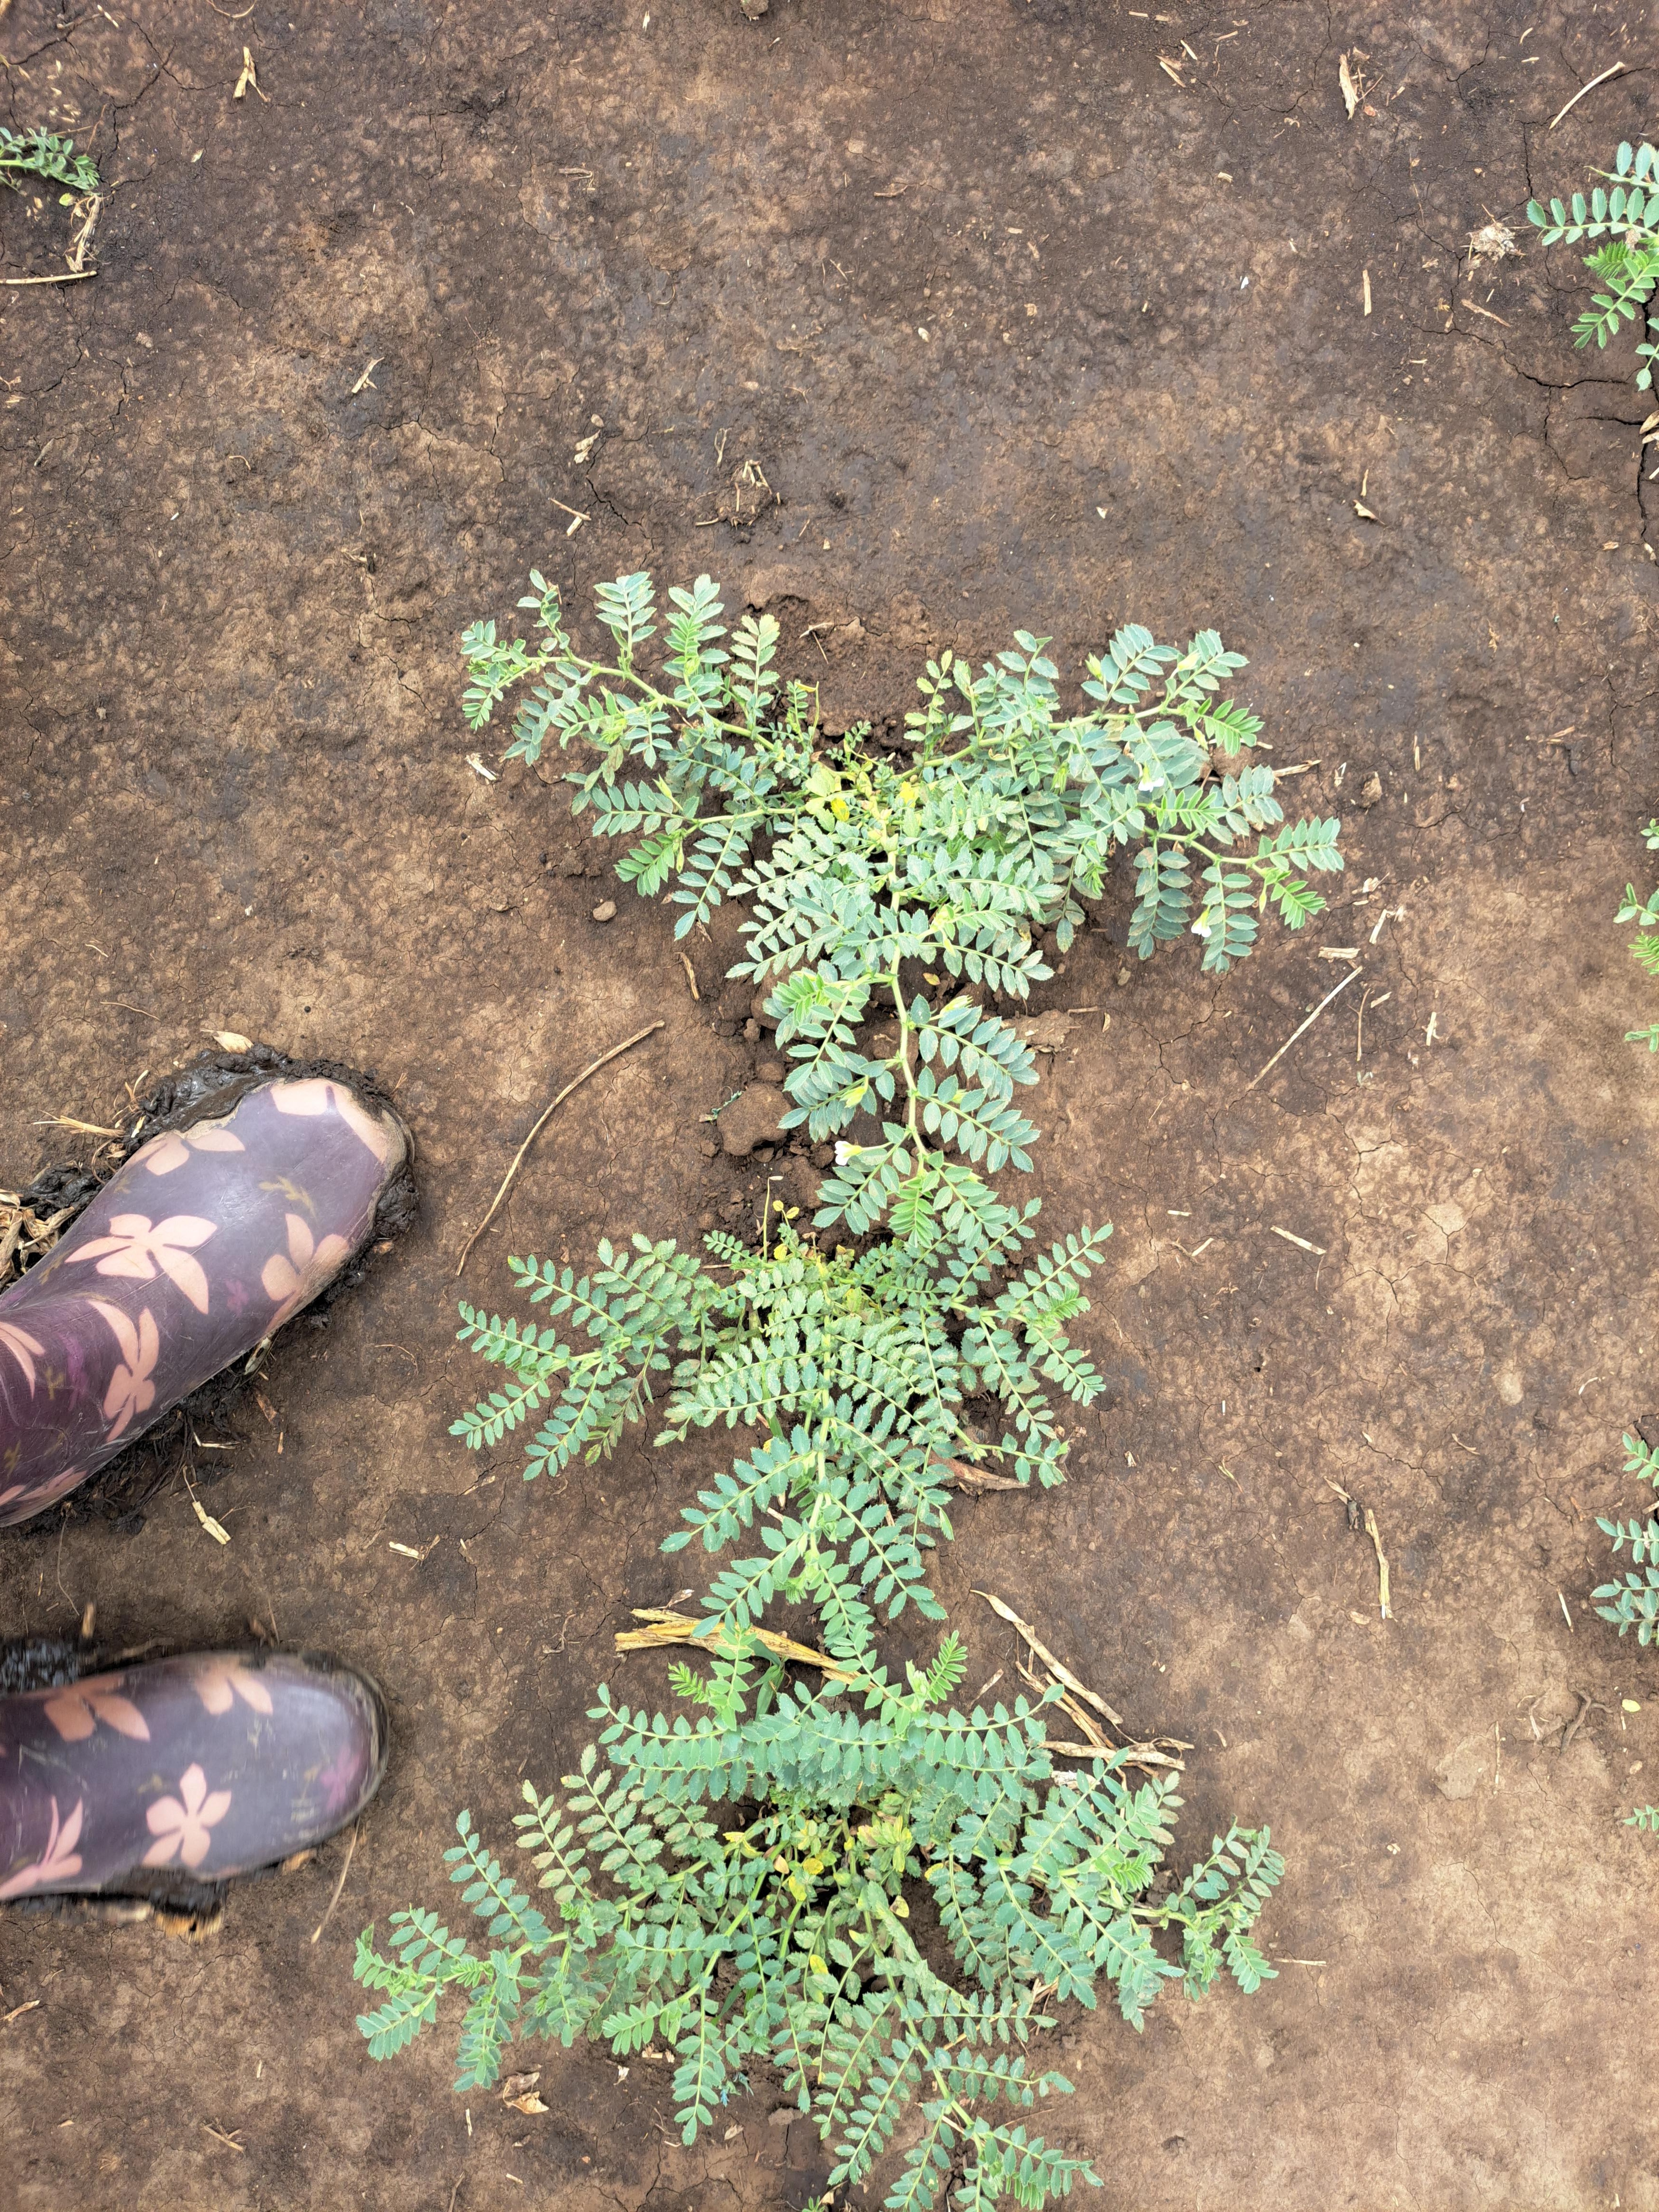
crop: chickpea
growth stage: flowering
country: Tanzania
